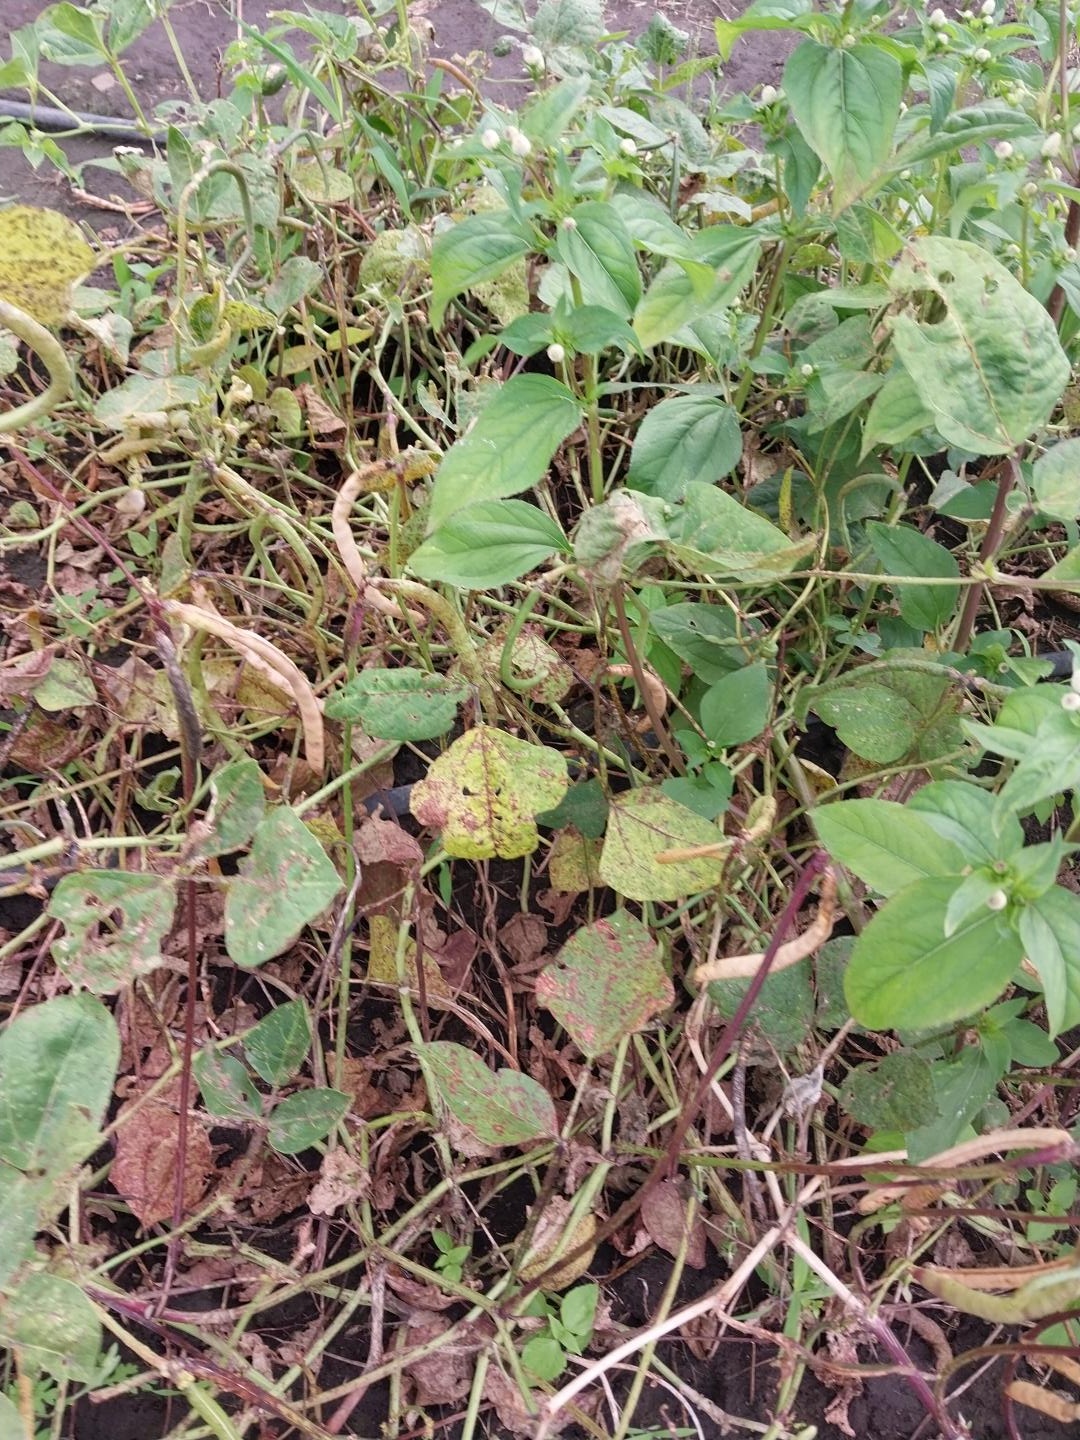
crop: cowpea
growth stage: development pod
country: Tanzania
